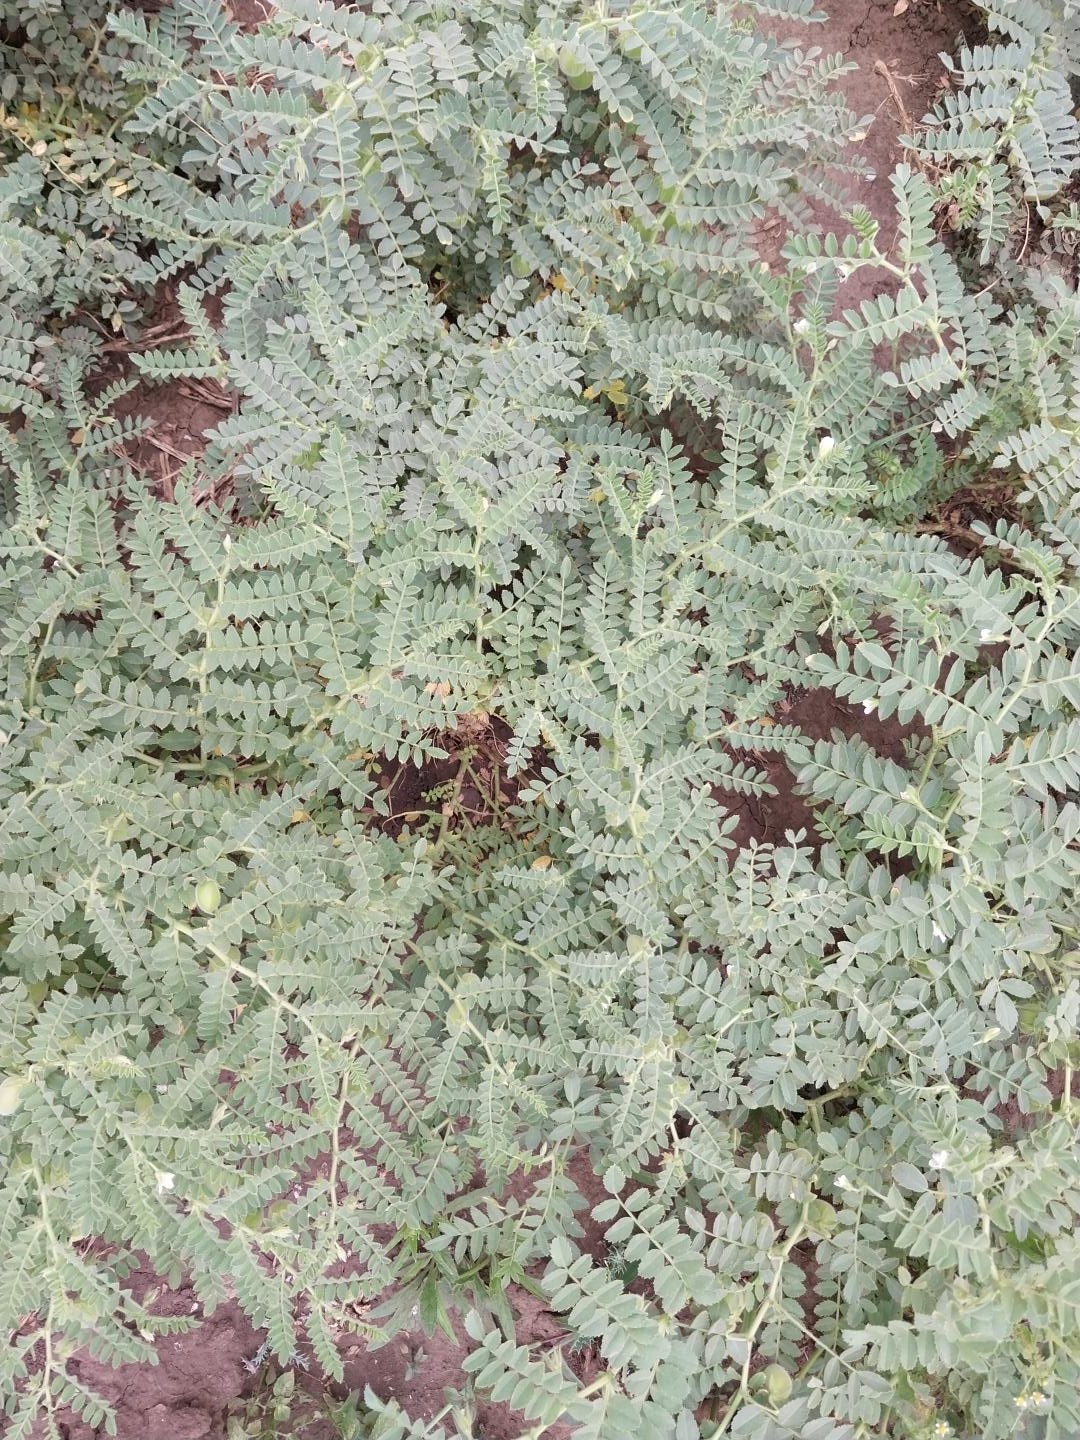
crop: chickpea
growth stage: development pod
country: Tanzania
